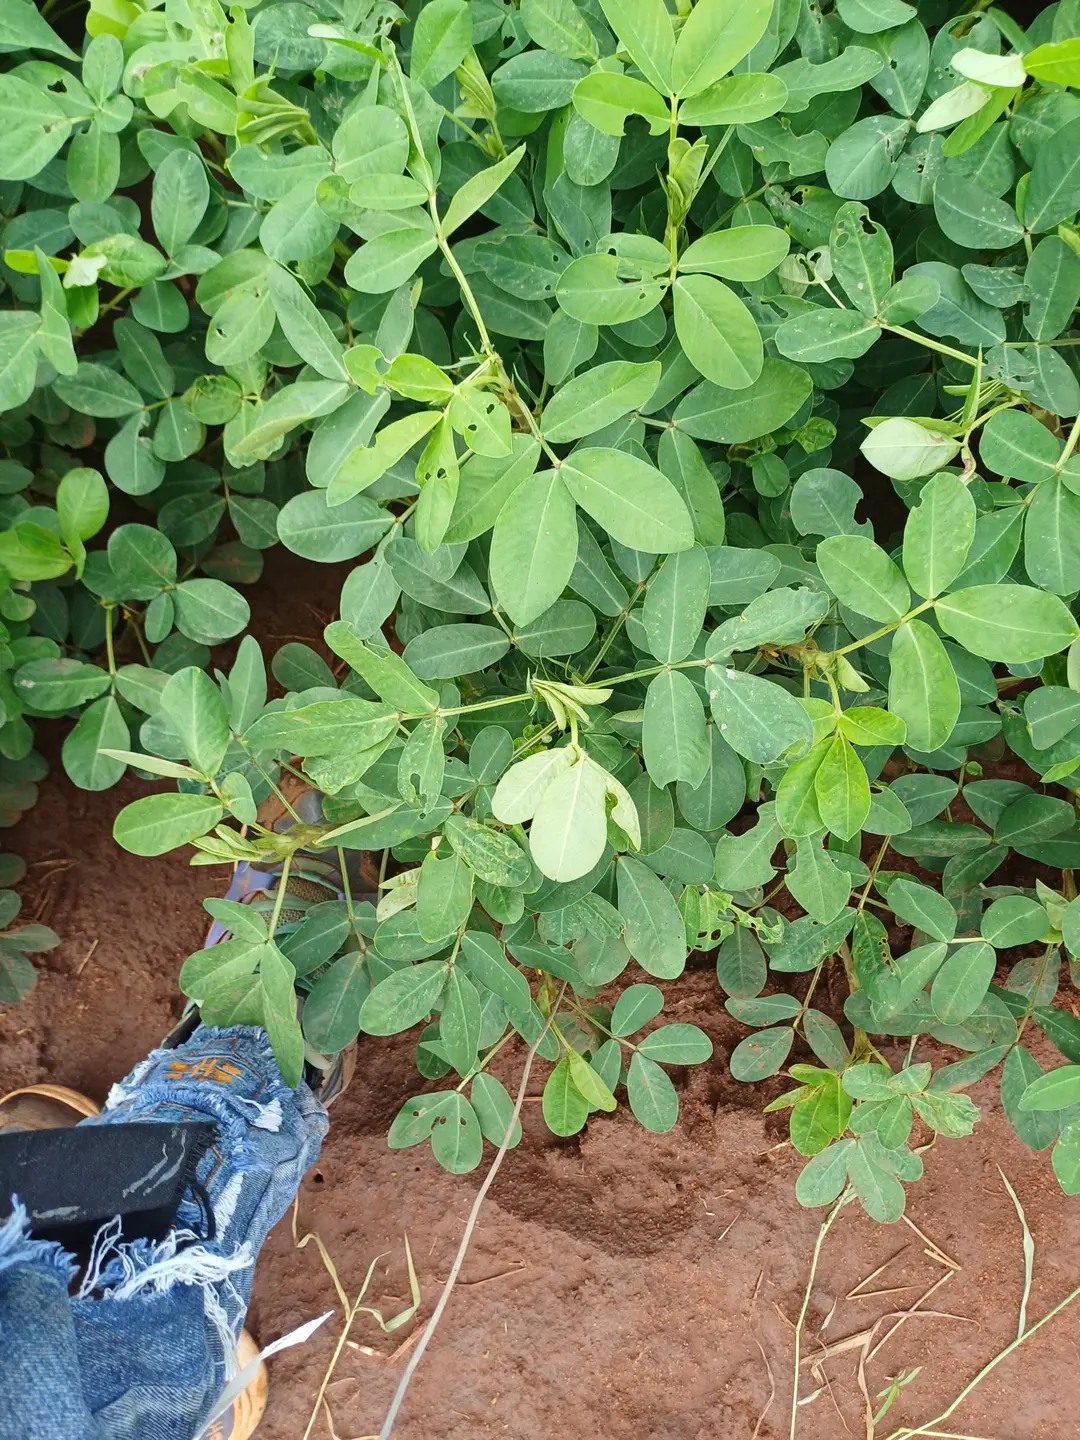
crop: groundnut
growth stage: flowering
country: Kenya
